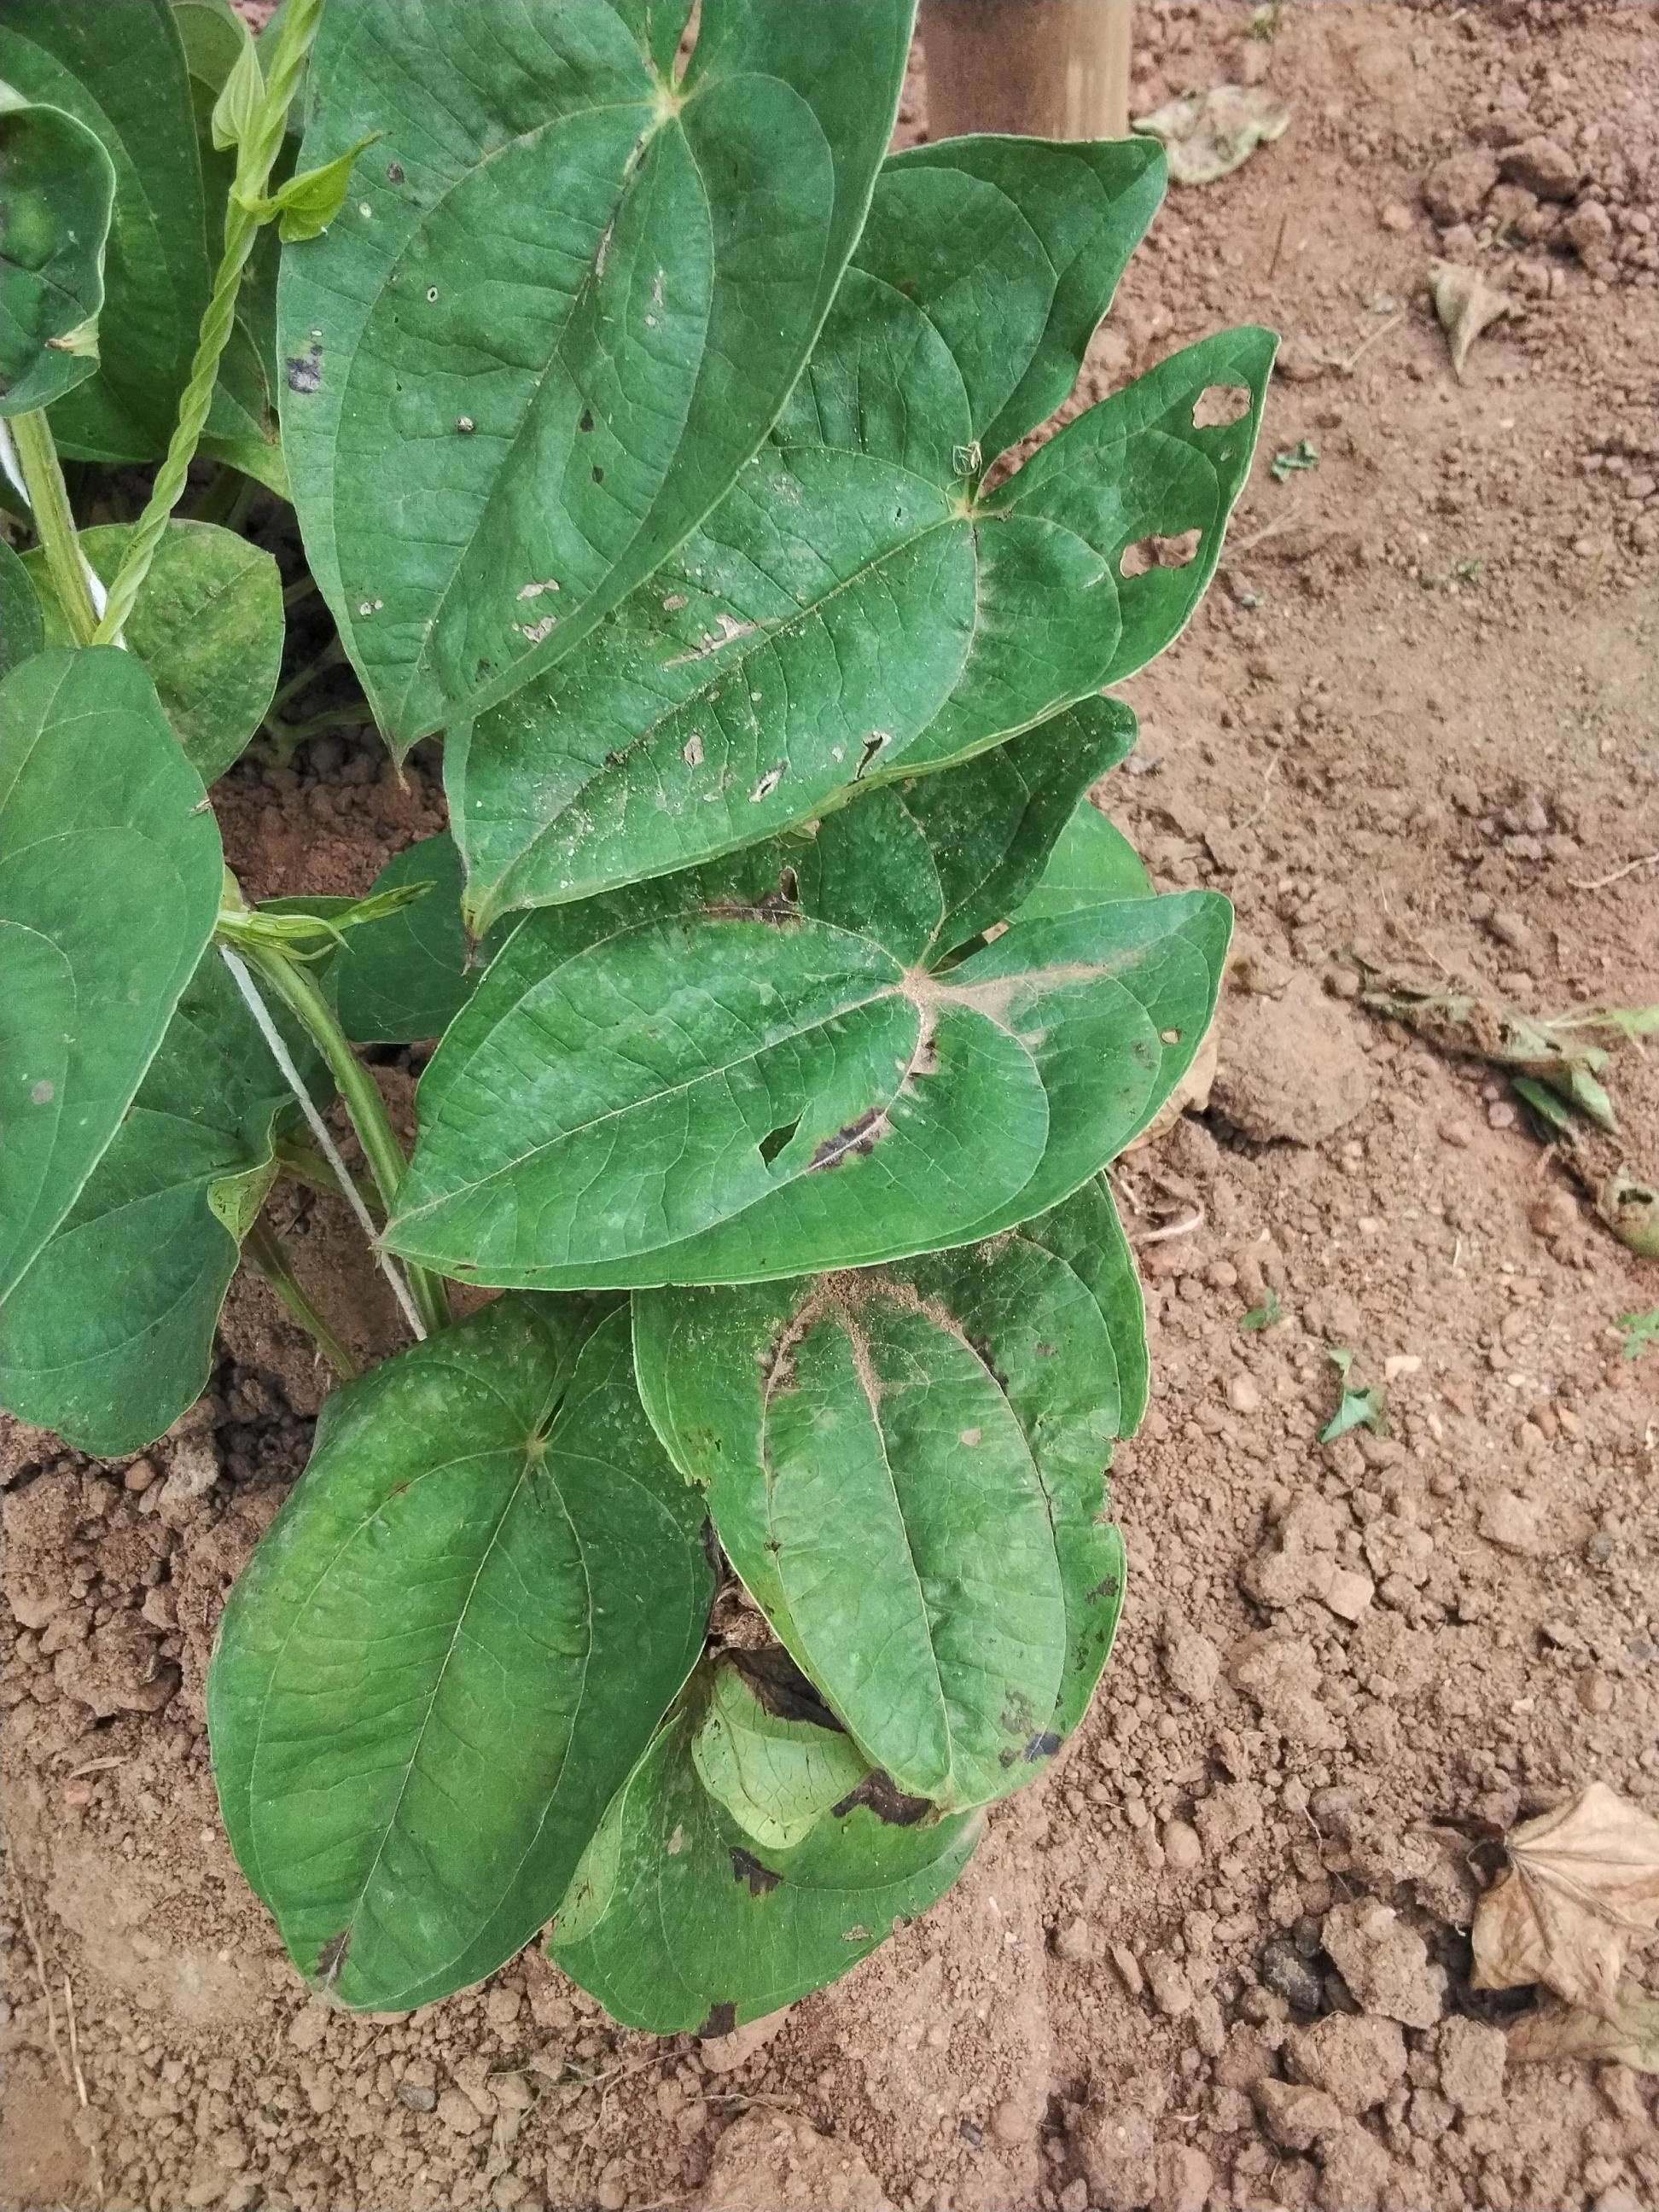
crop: yam
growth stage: vegetative
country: Nigeria
